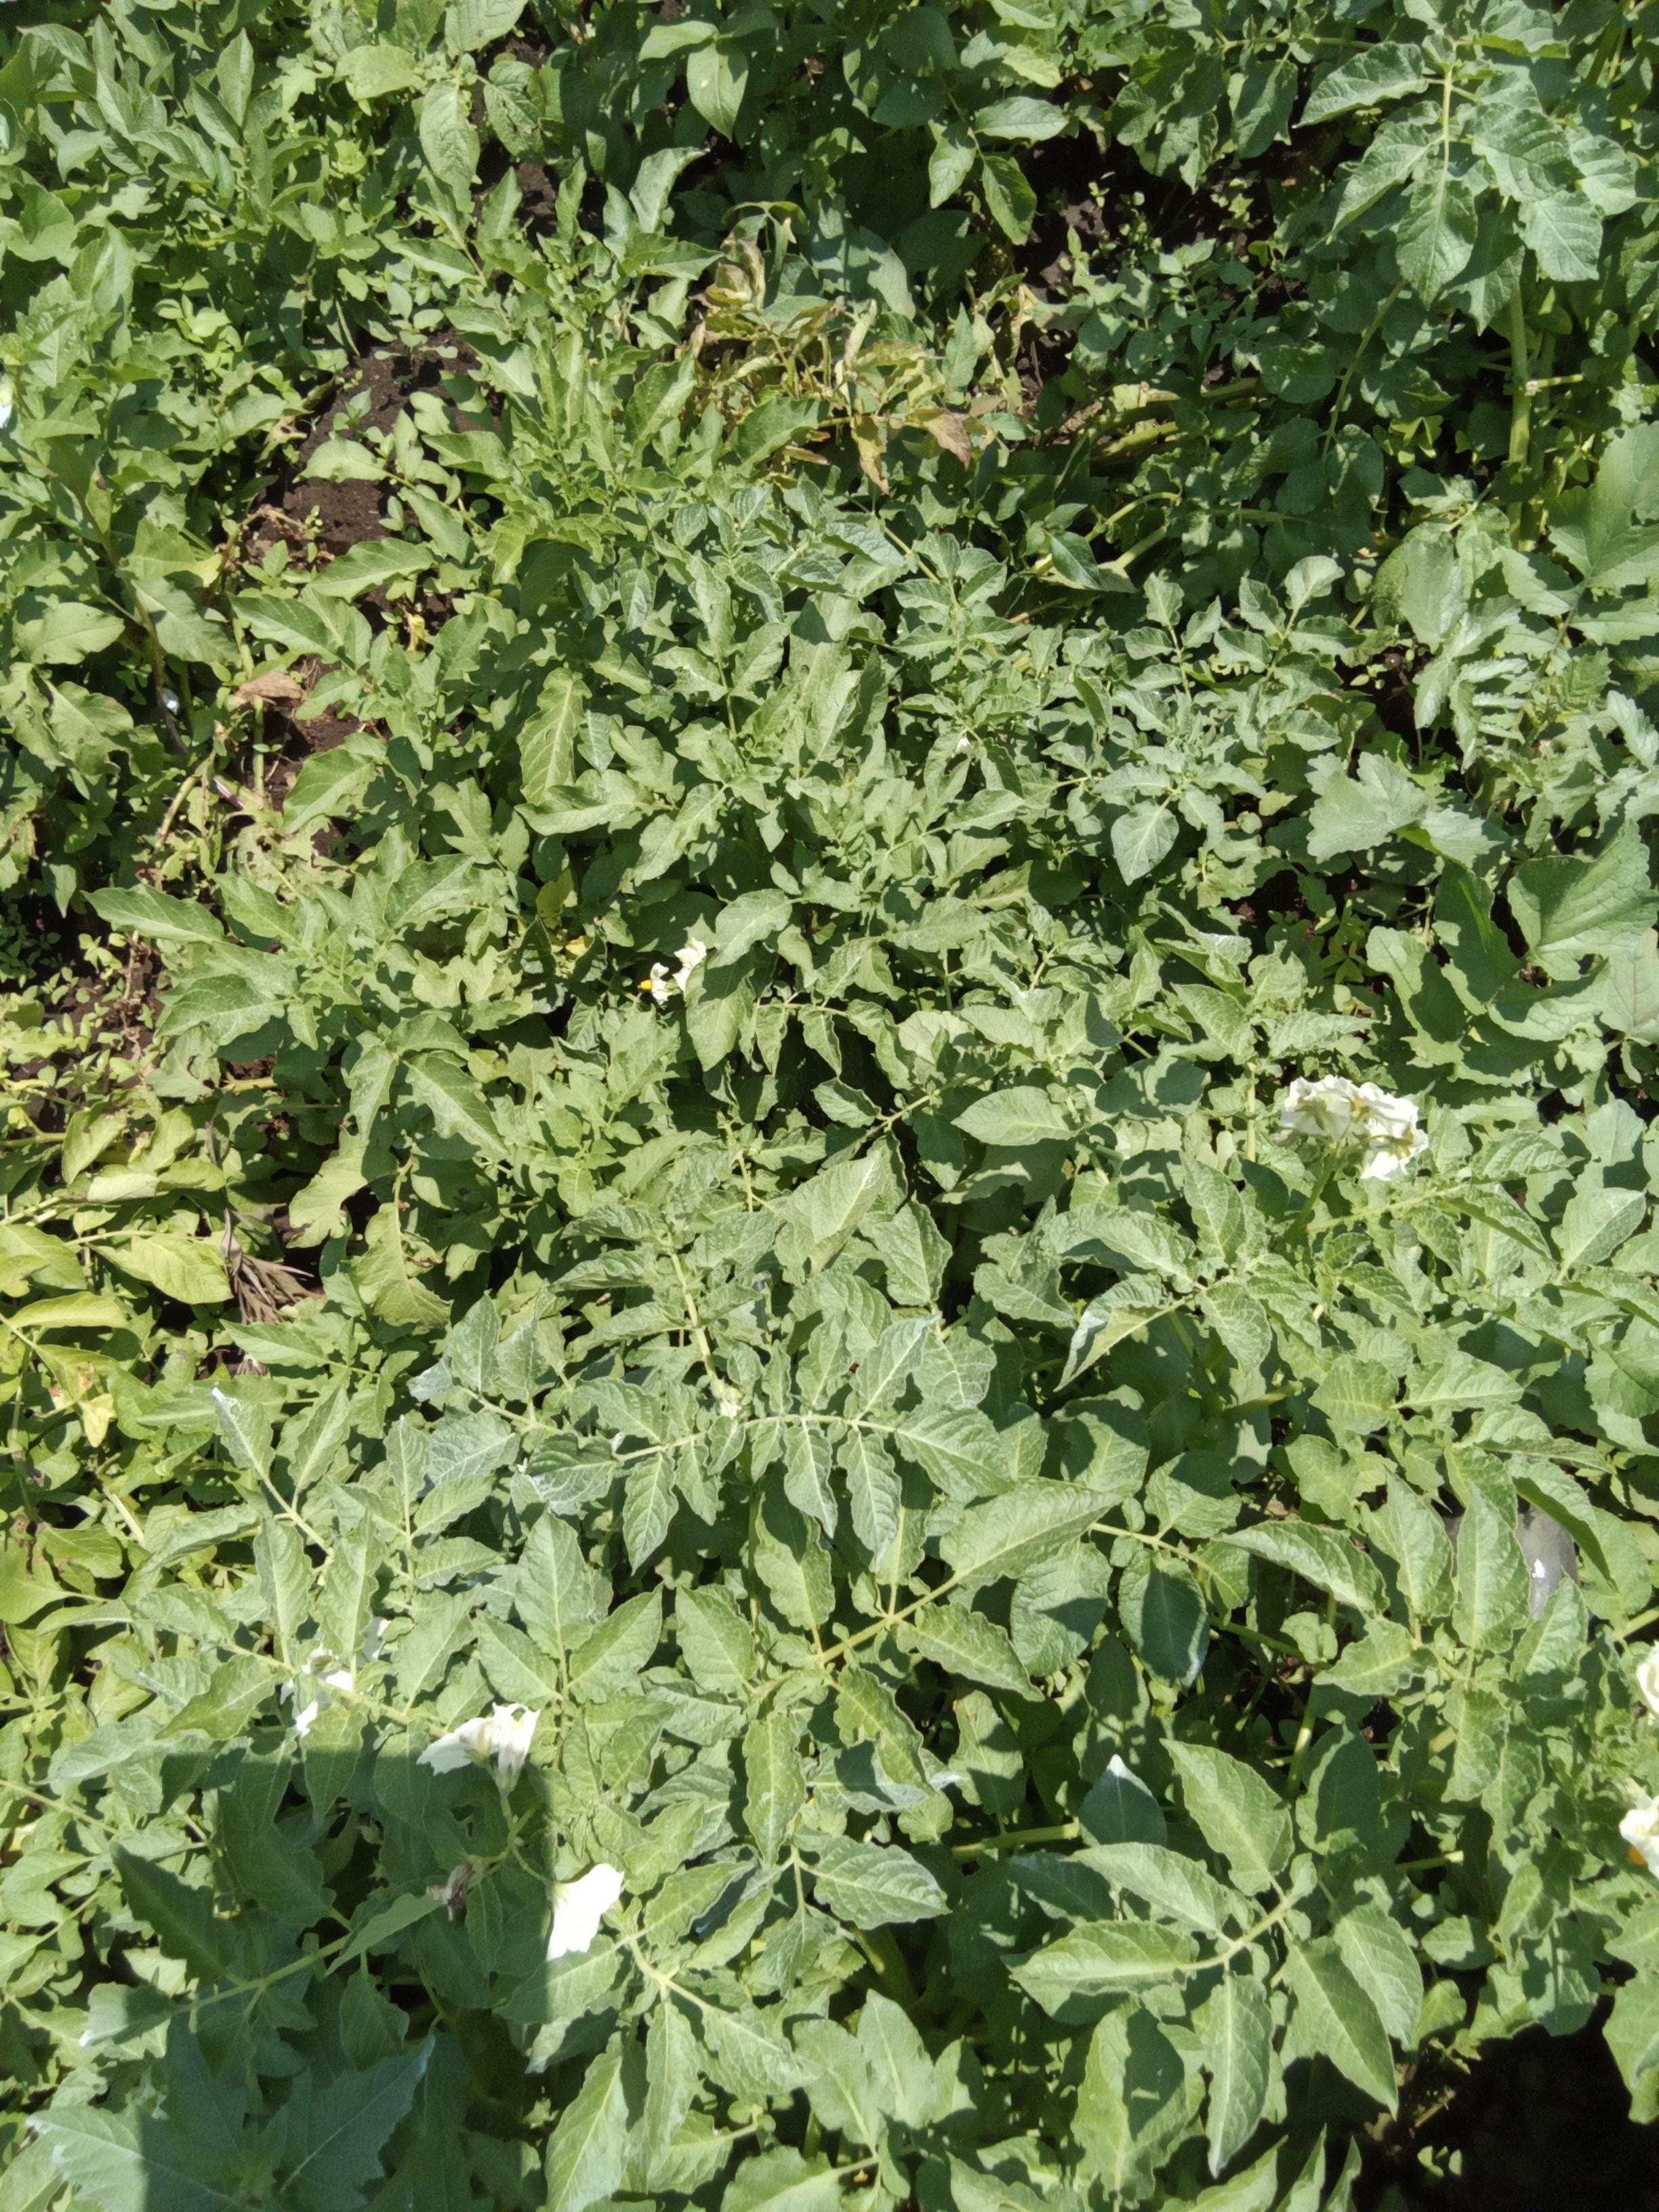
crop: potato
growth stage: flowering
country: Kenya
